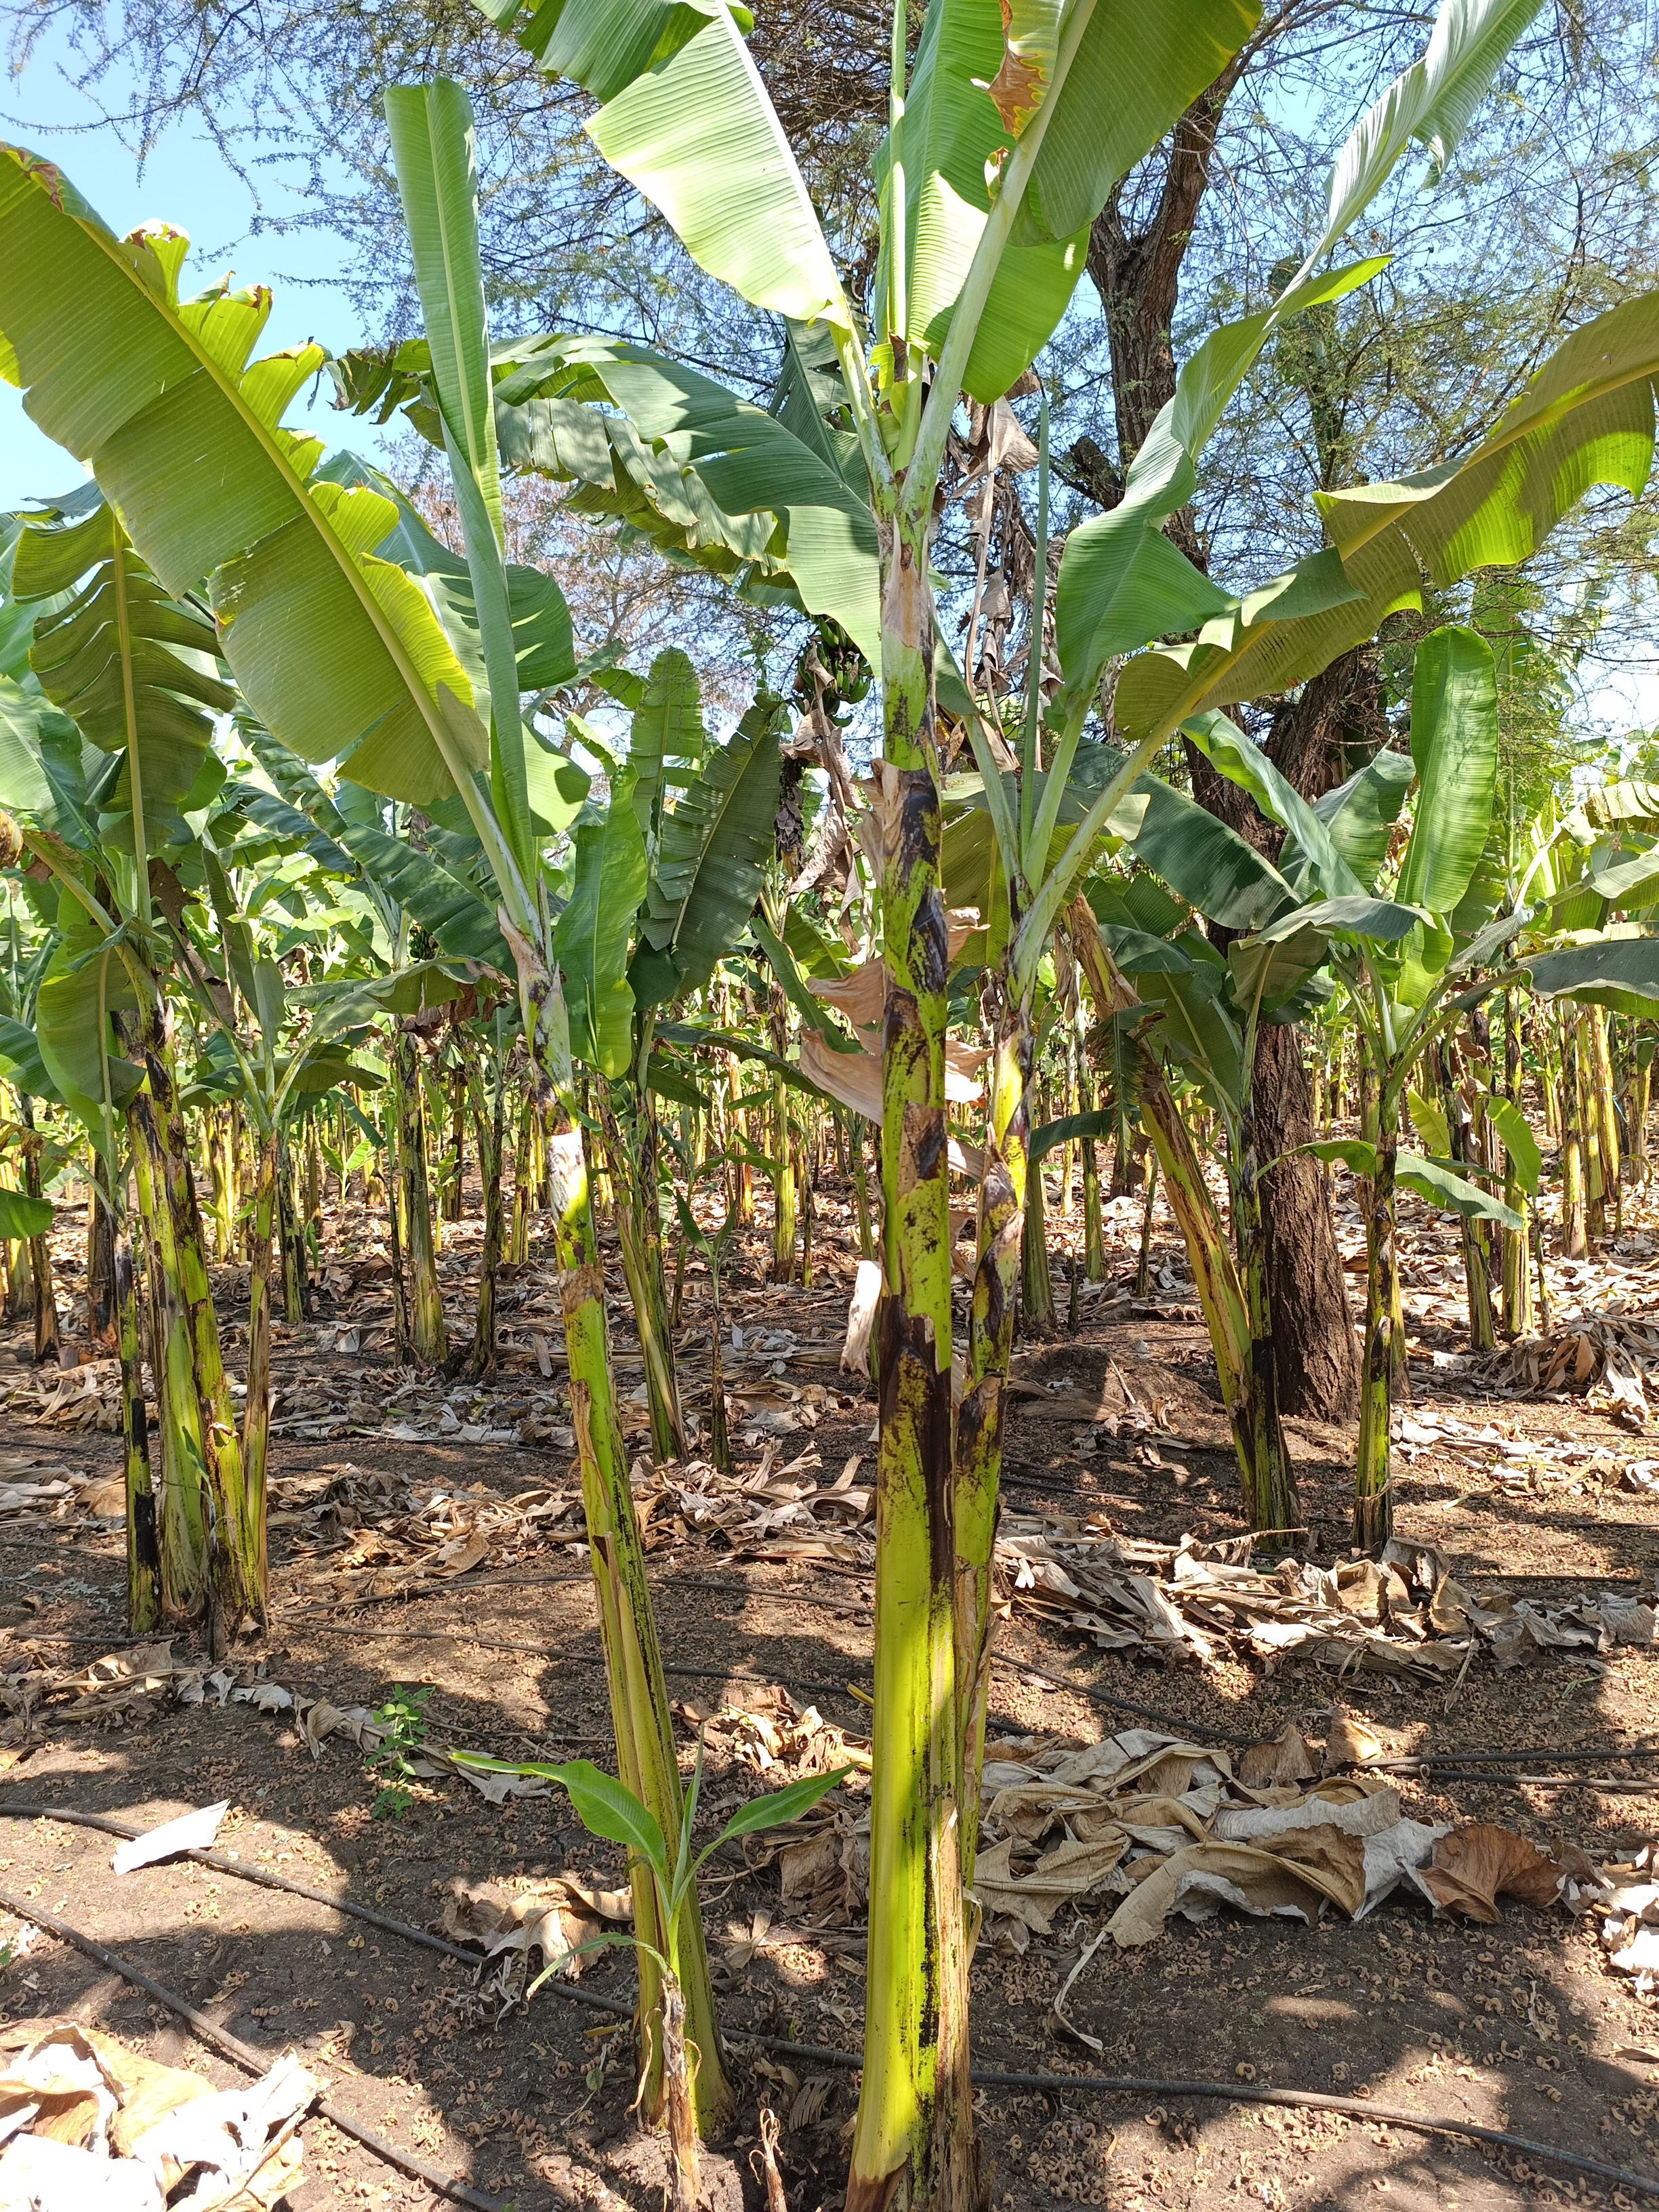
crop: banana
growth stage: vegetative
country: Tanzania
